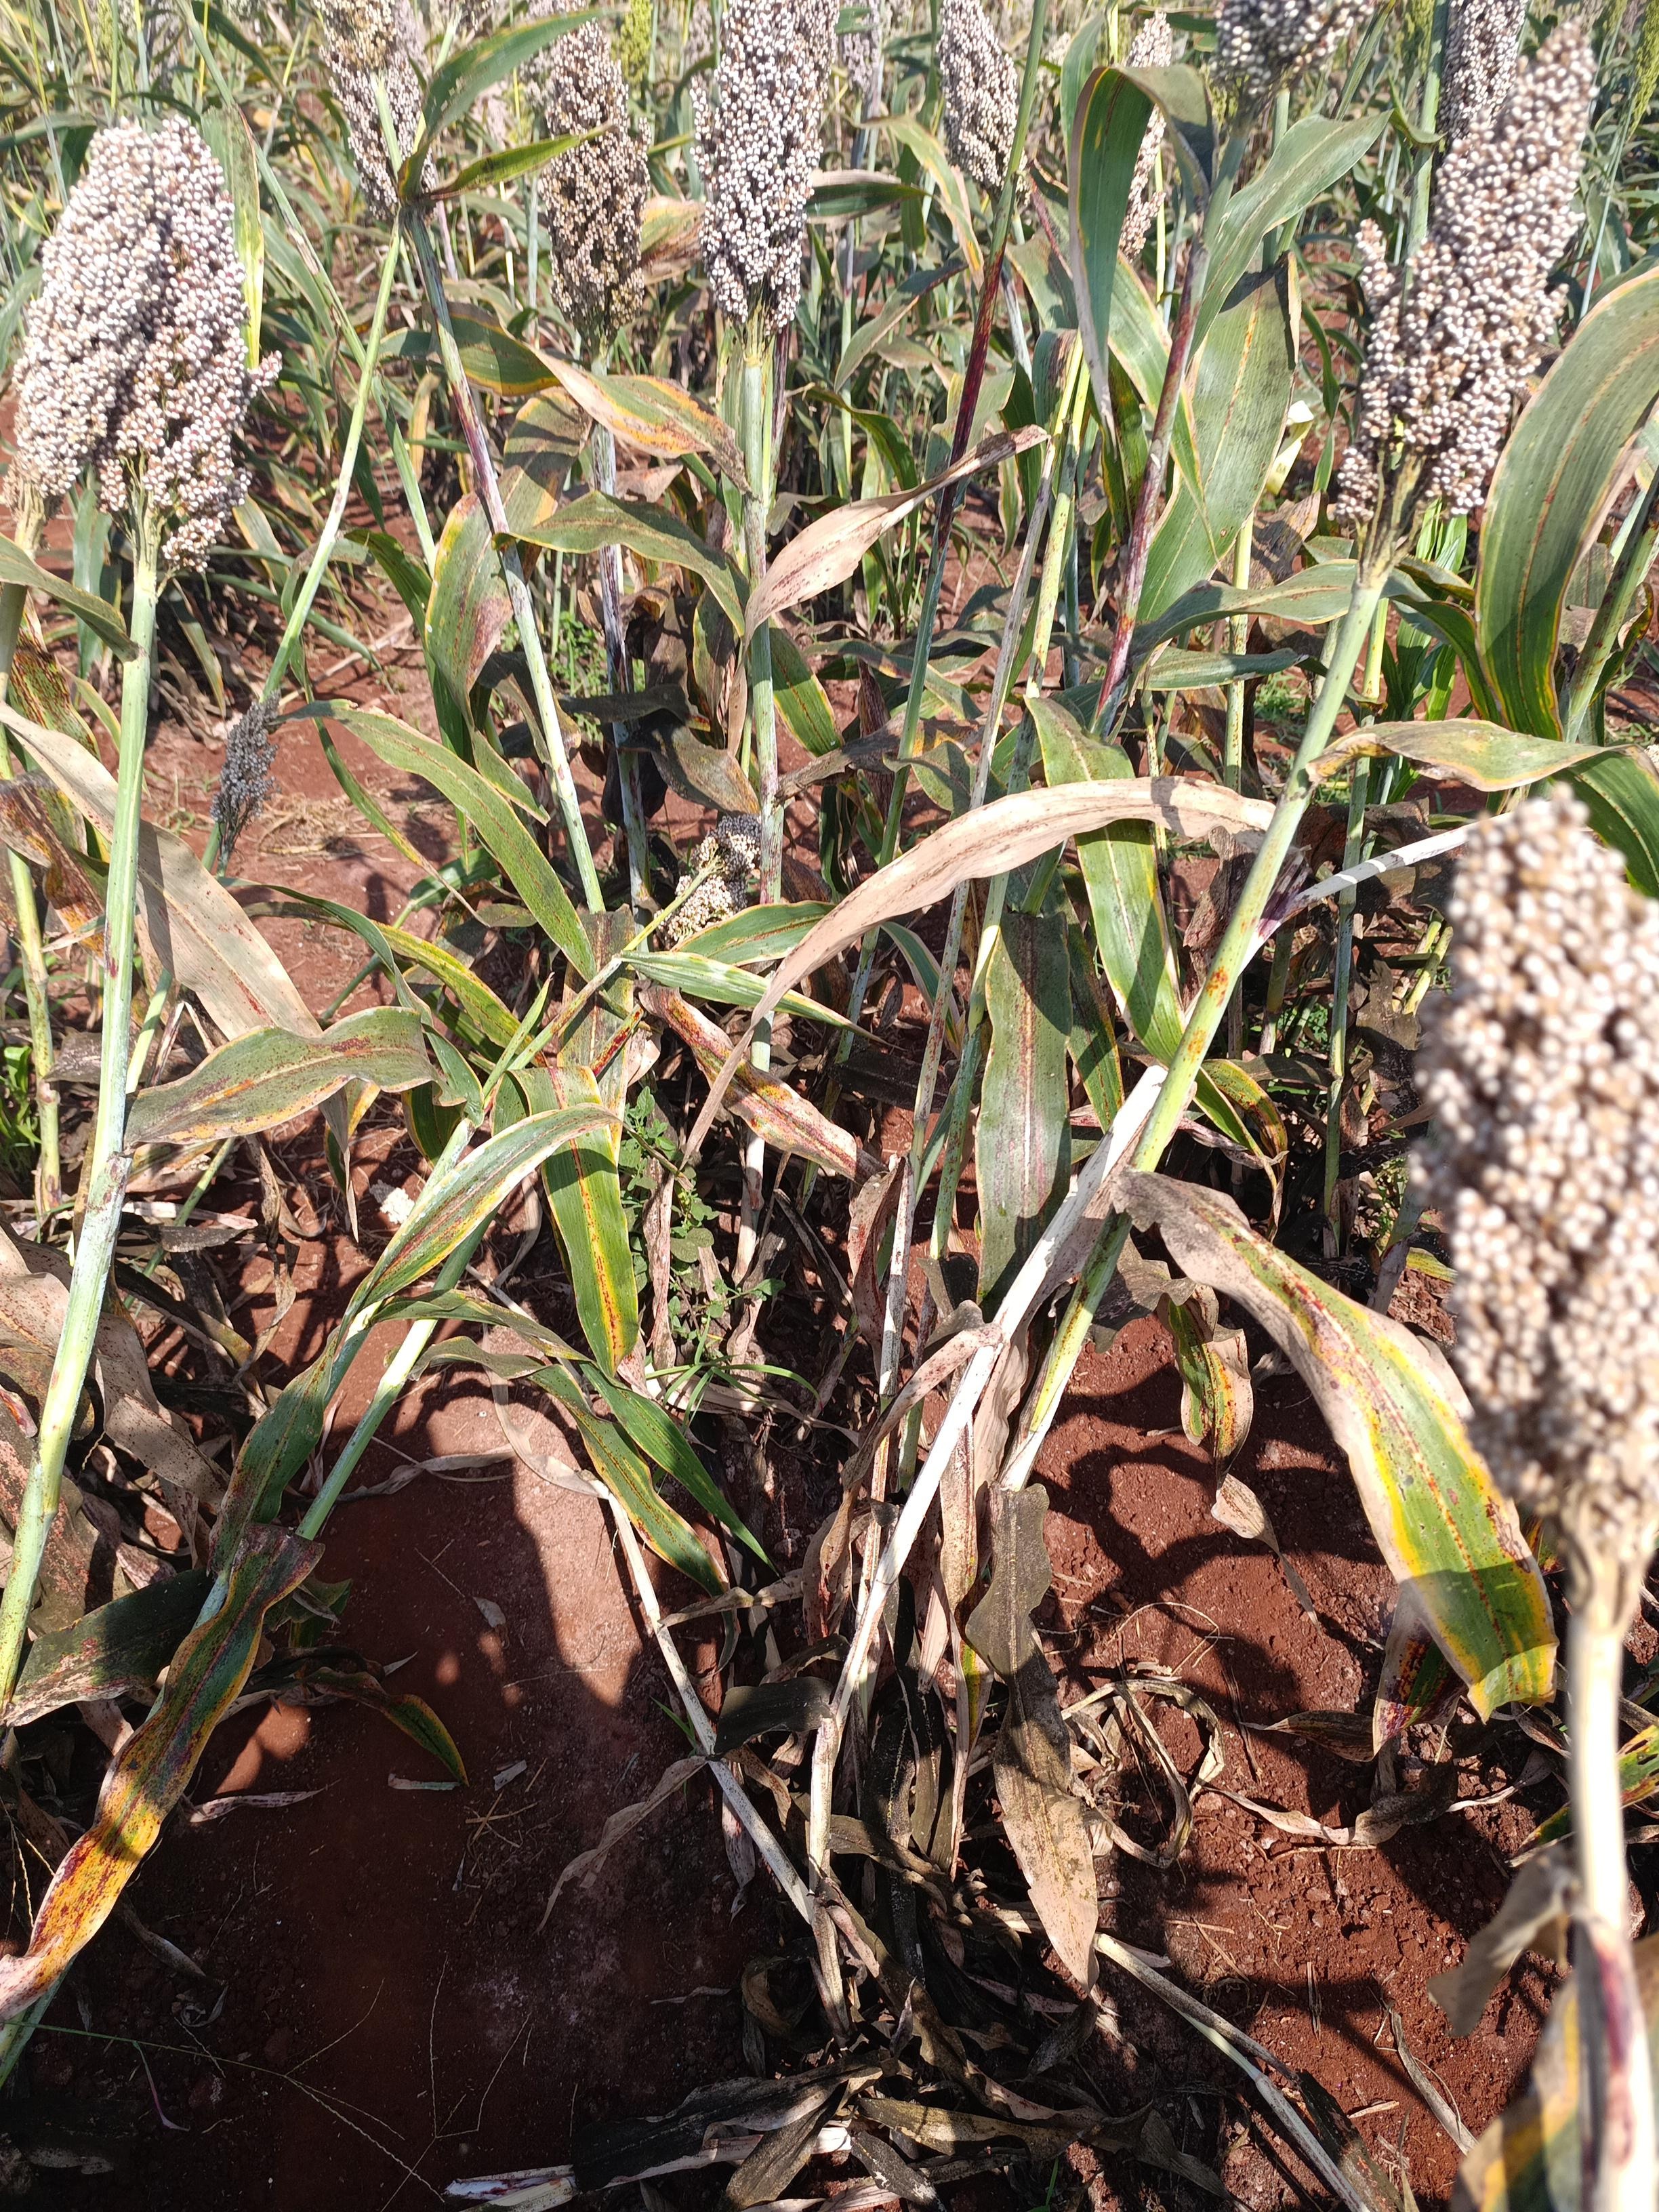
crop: sorghum
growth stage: maturity
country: Kenya
